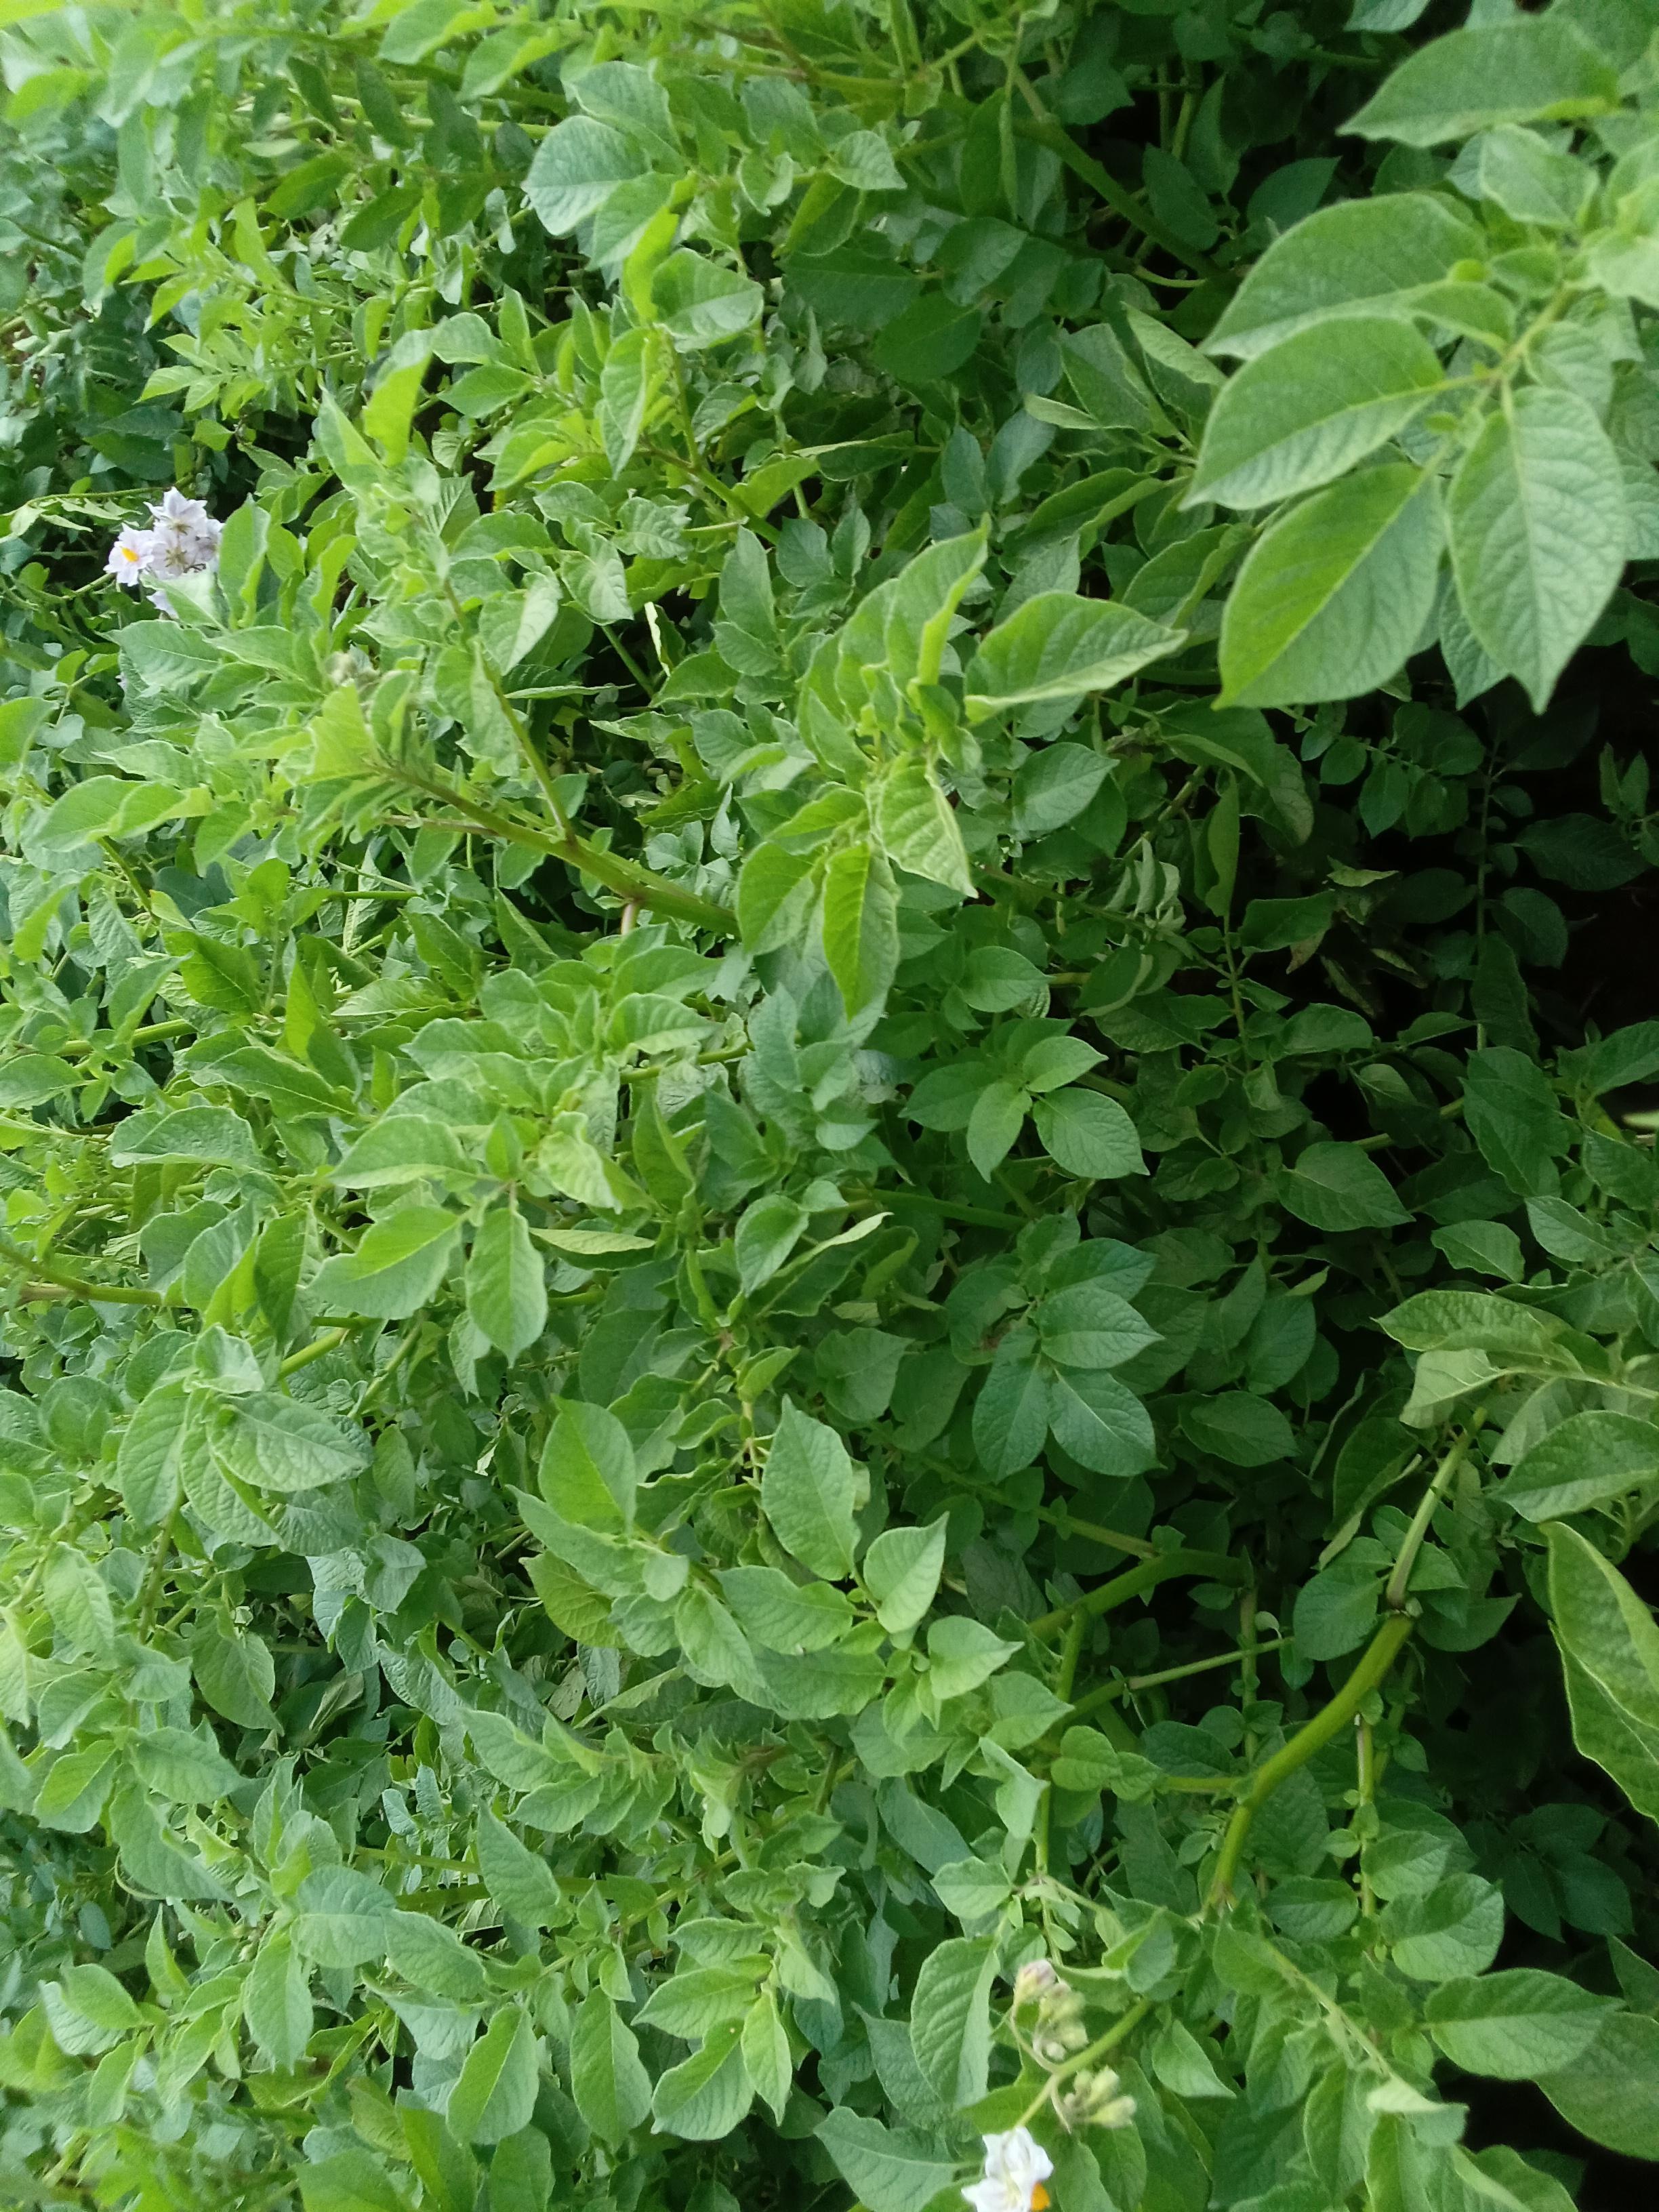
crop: potato
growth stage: vegetative
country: Kenya
